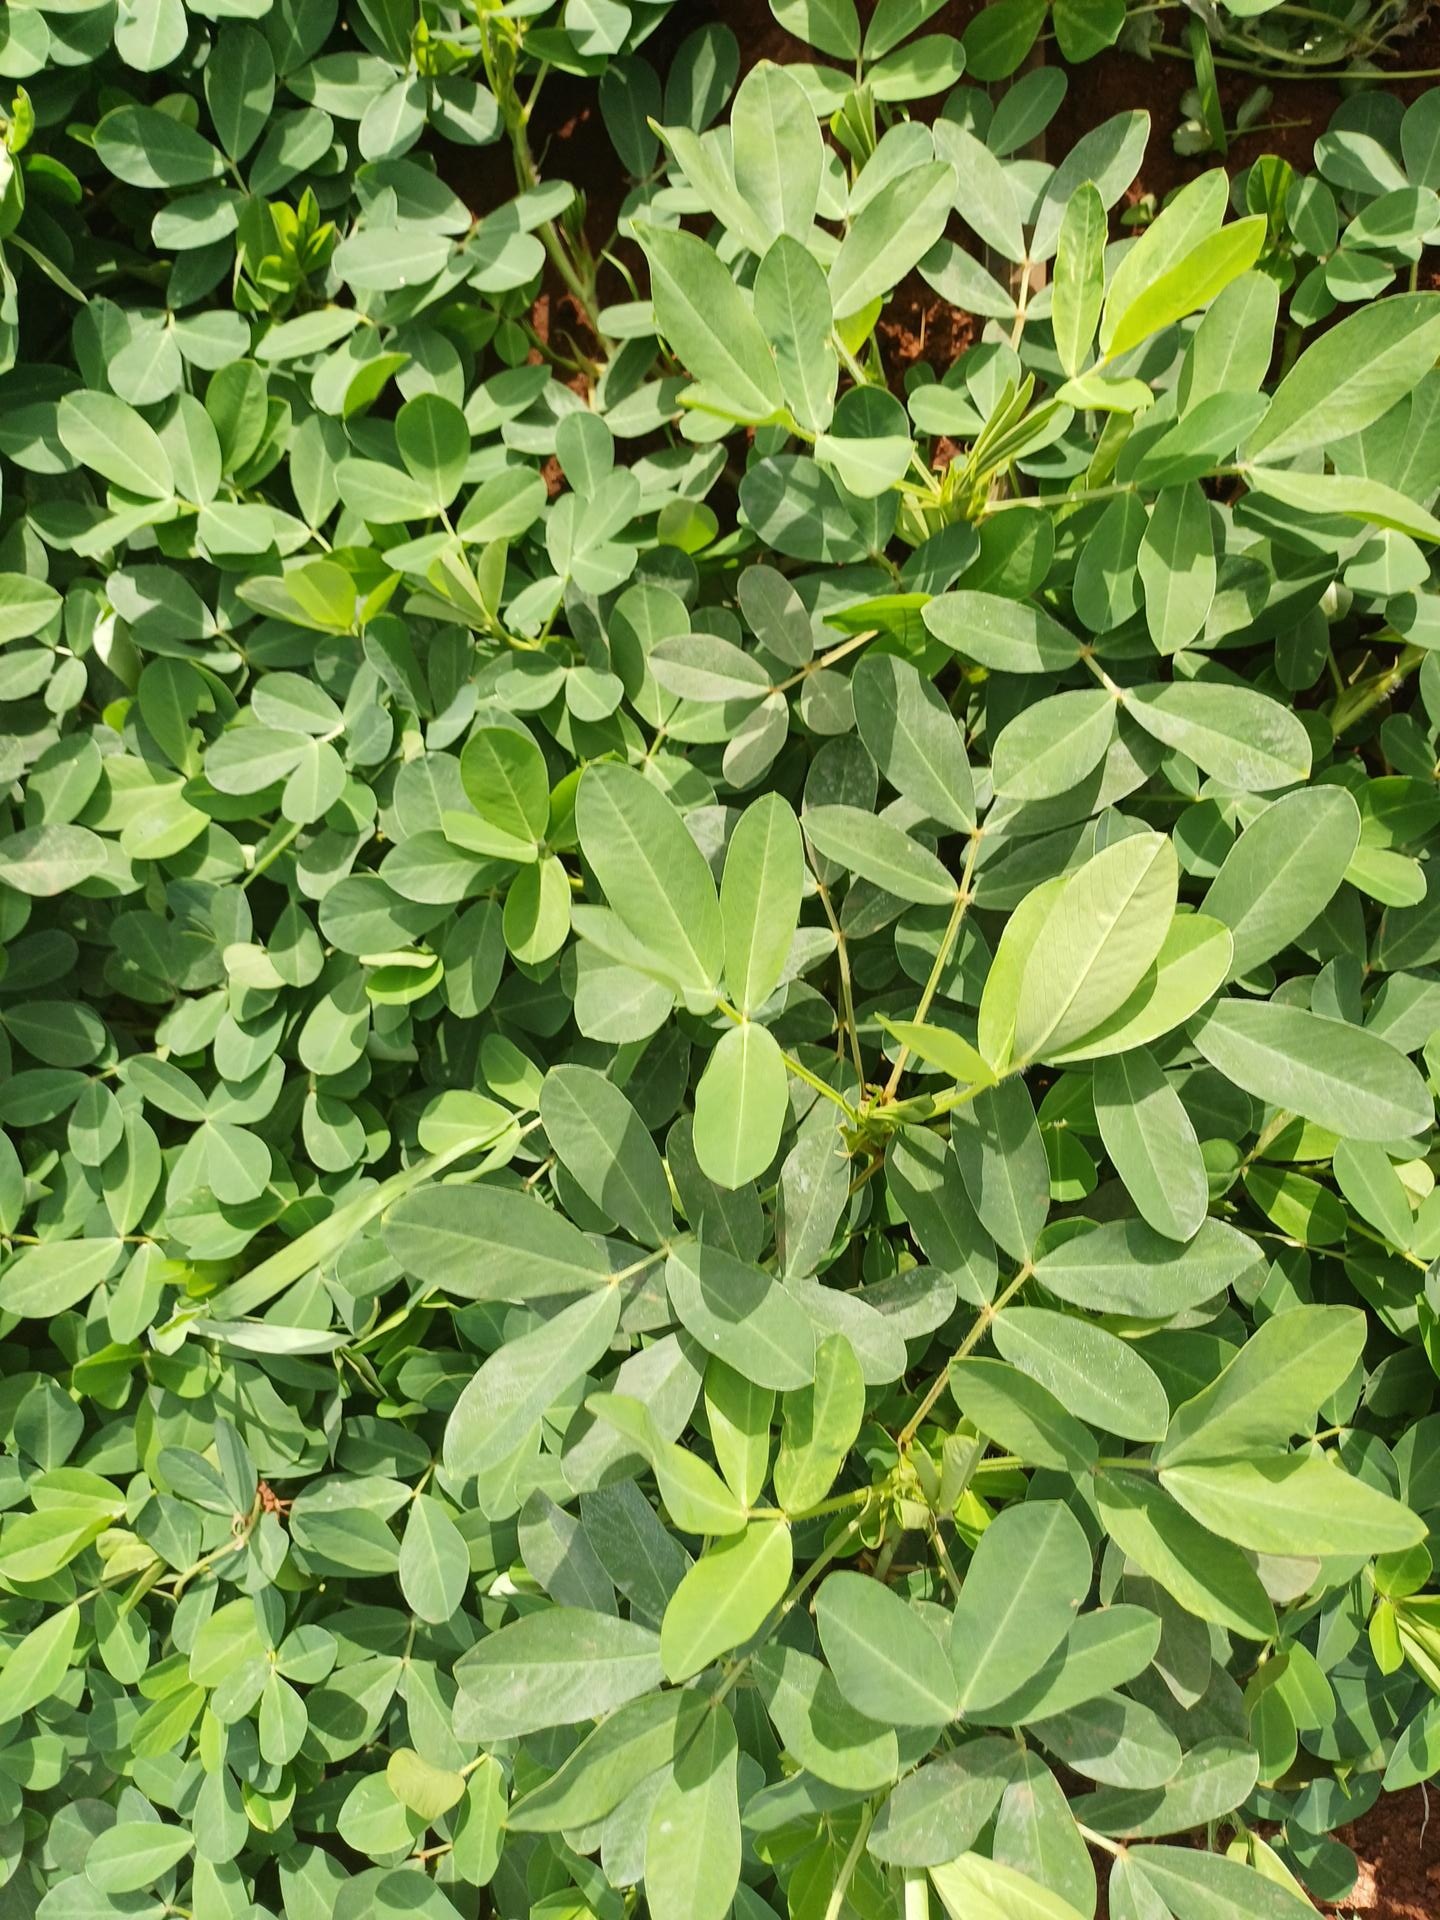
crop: groundnut
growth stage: flowering
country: Kenya
